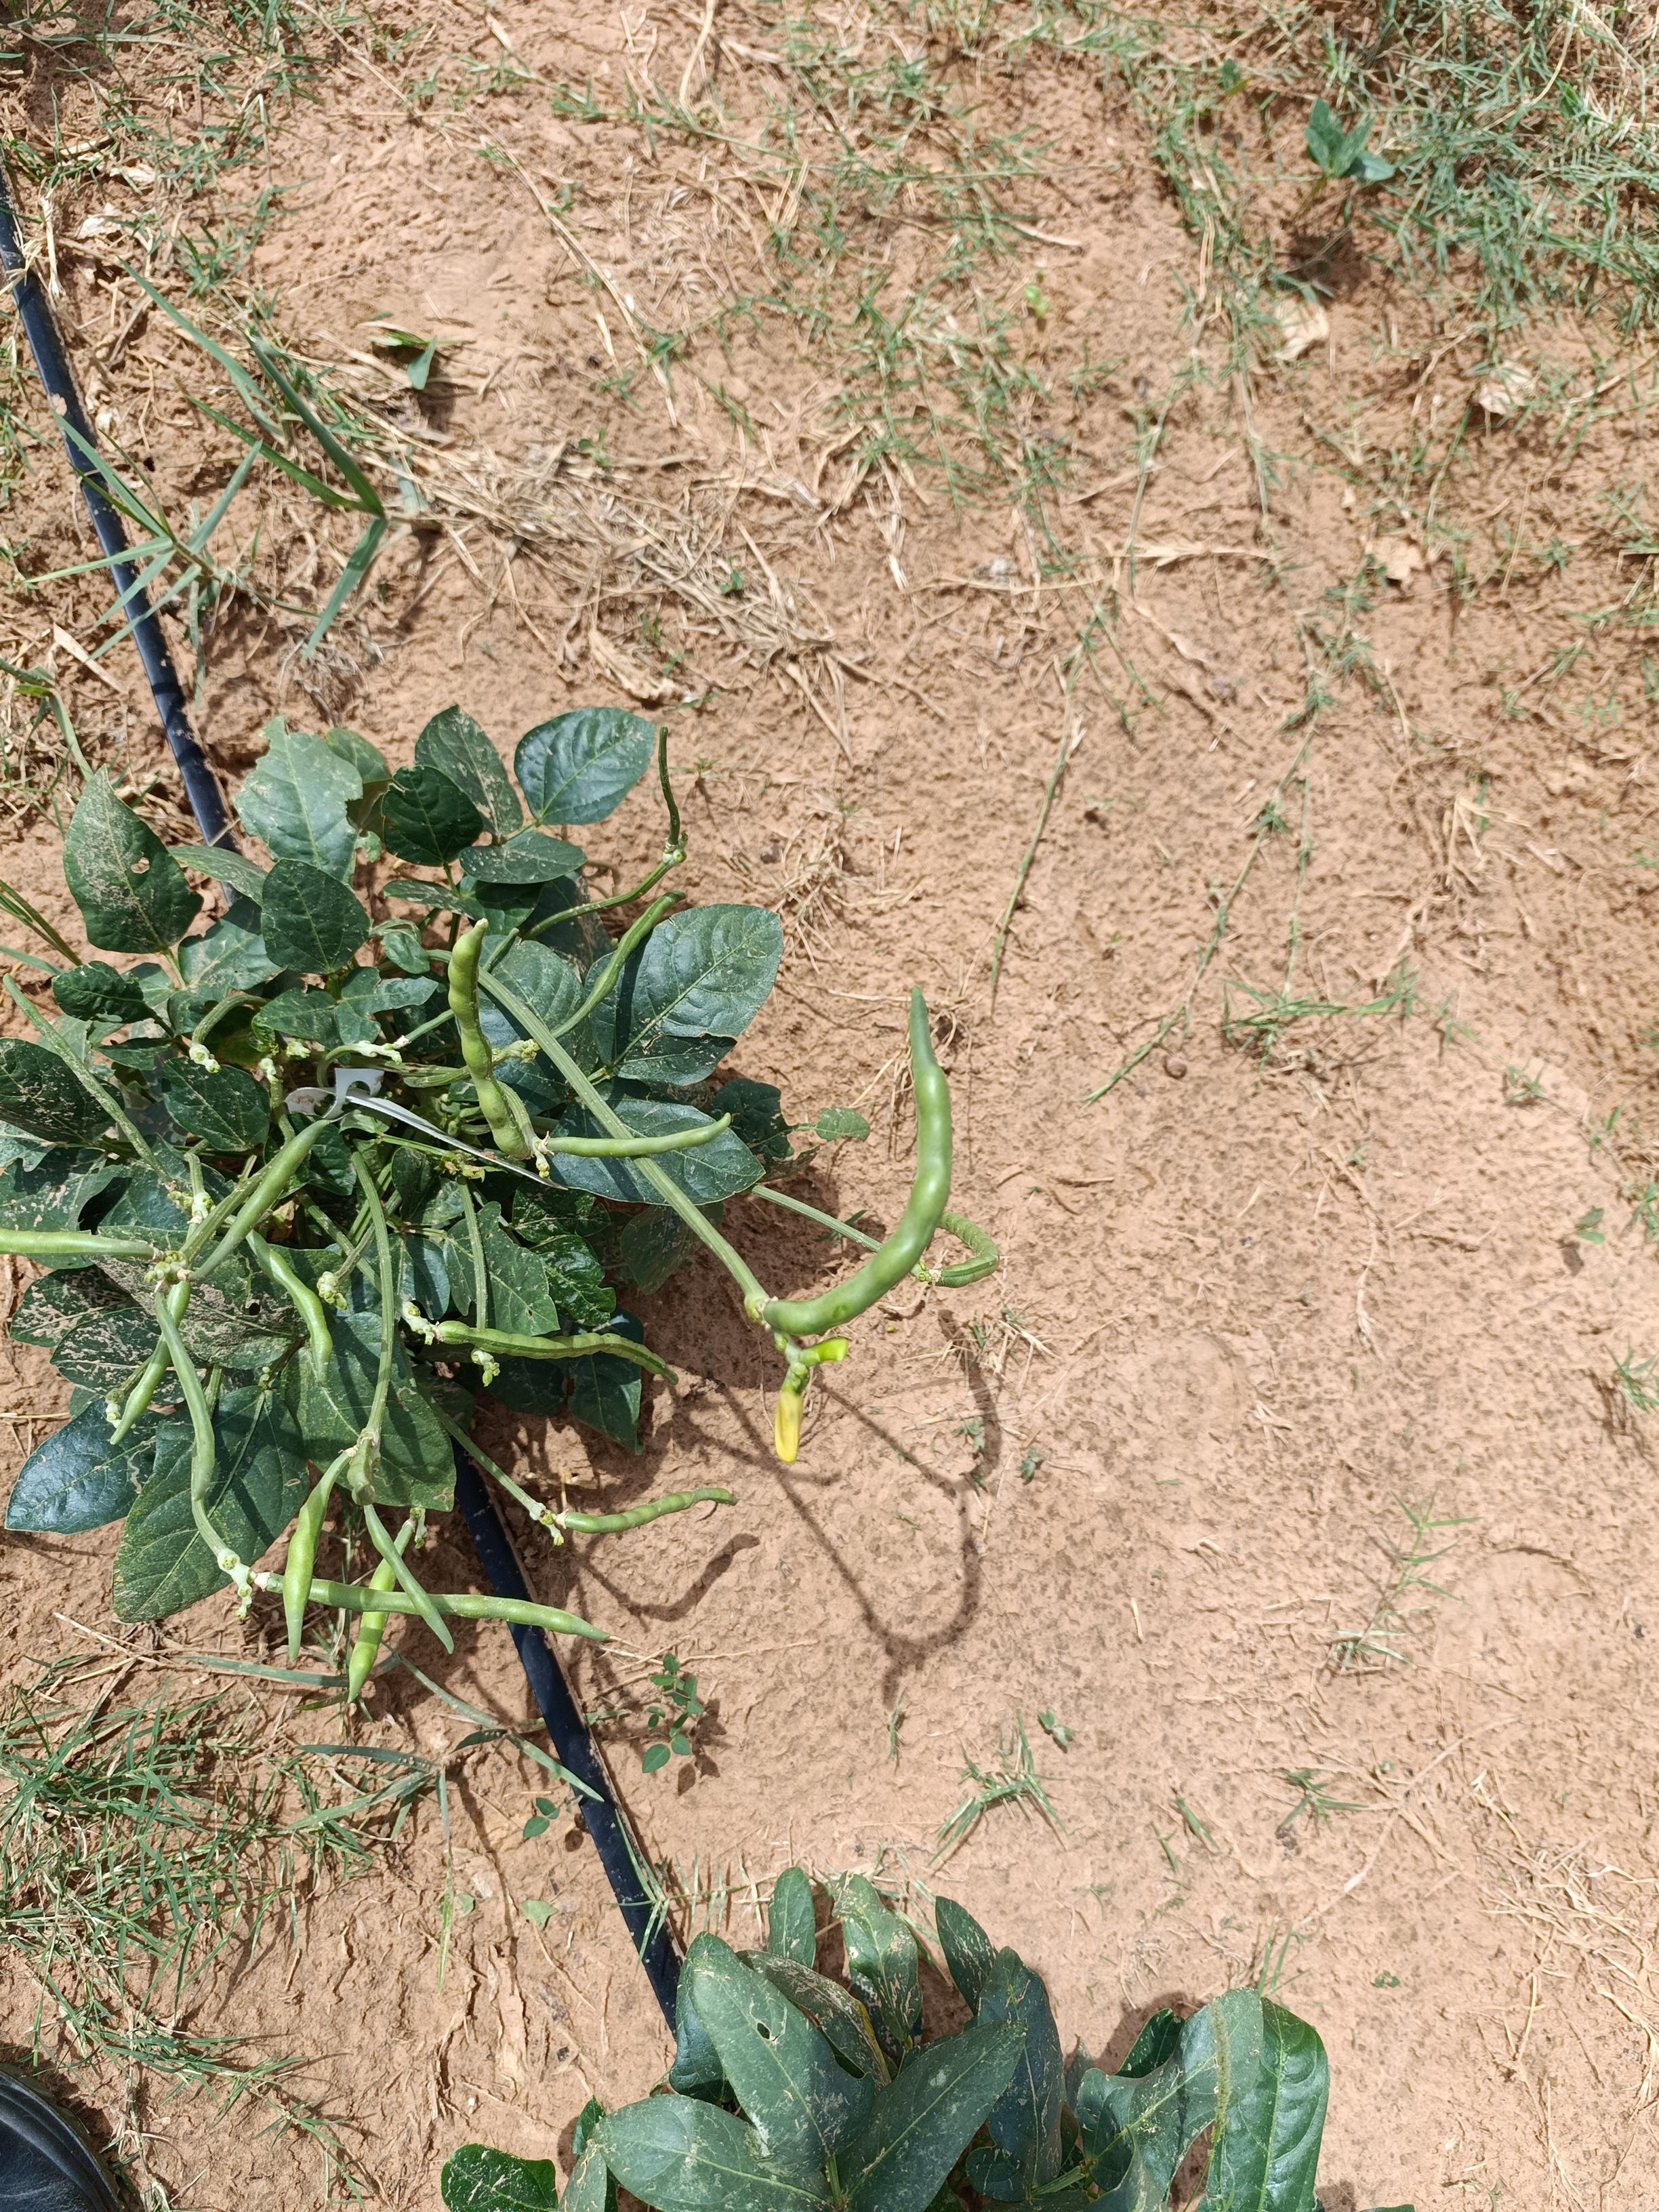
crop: cowpea
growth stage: development pod
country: Nigeria
